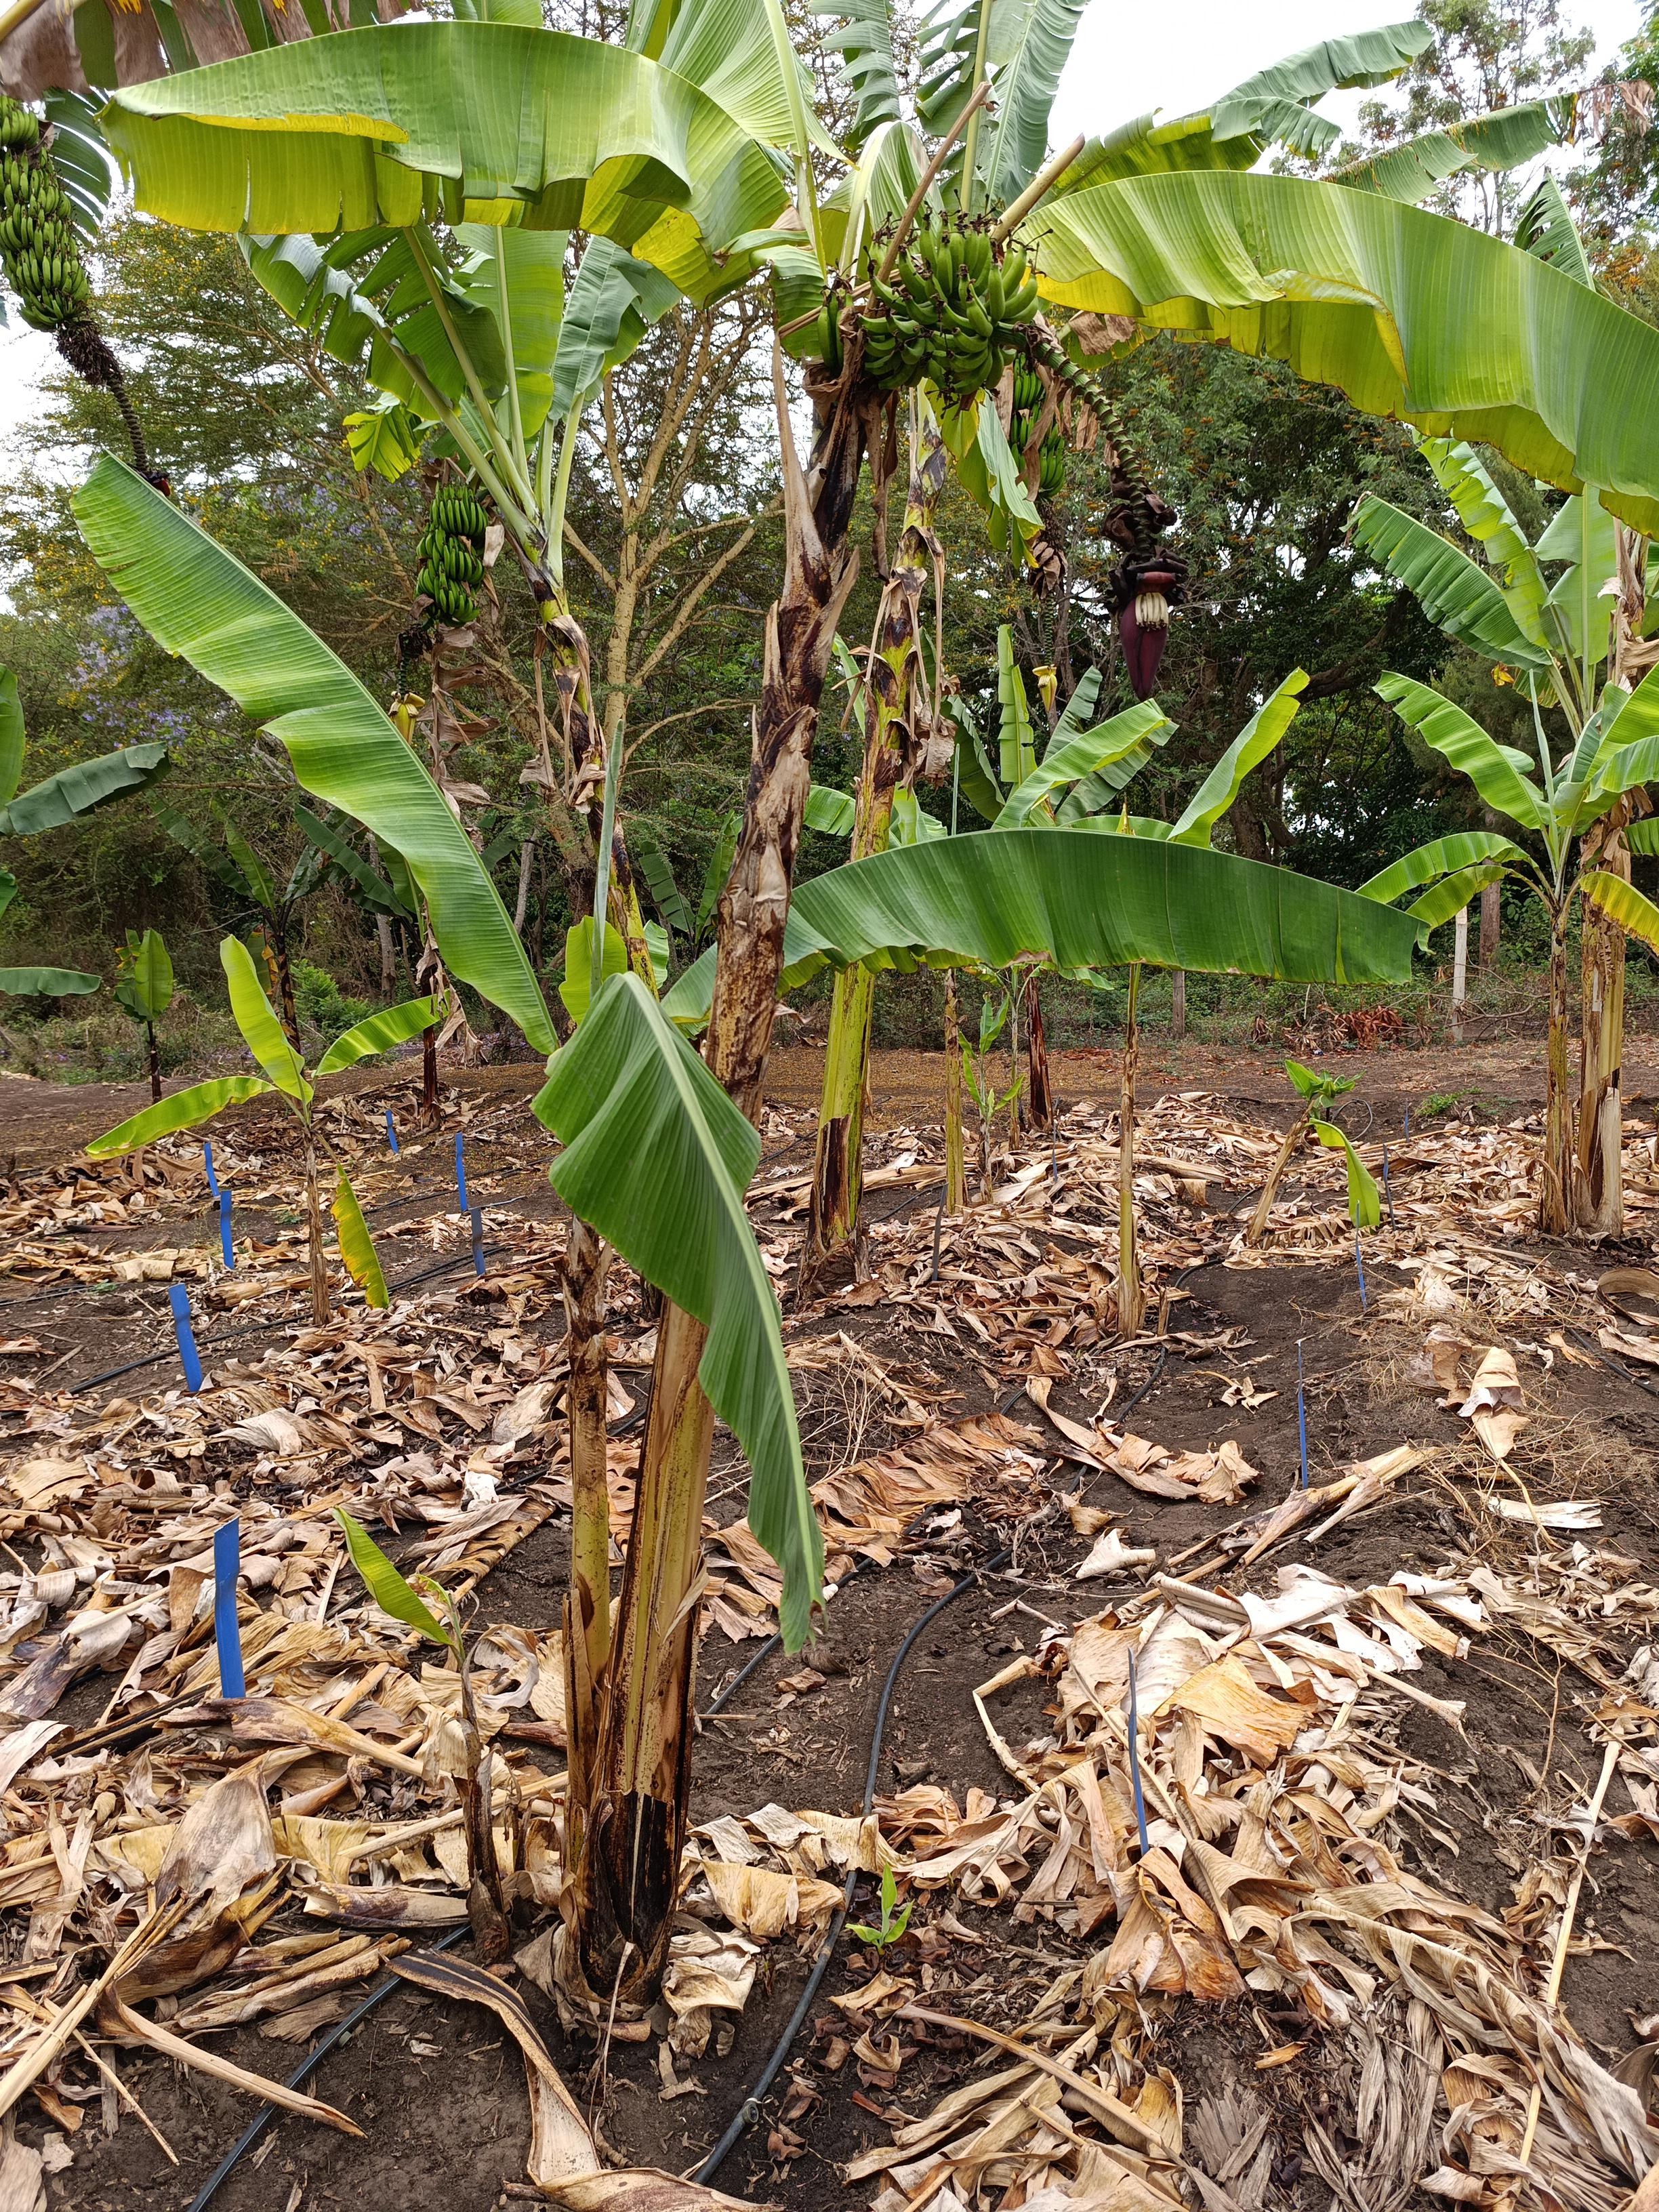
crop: banana
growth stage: development fruit
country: Tanzania
